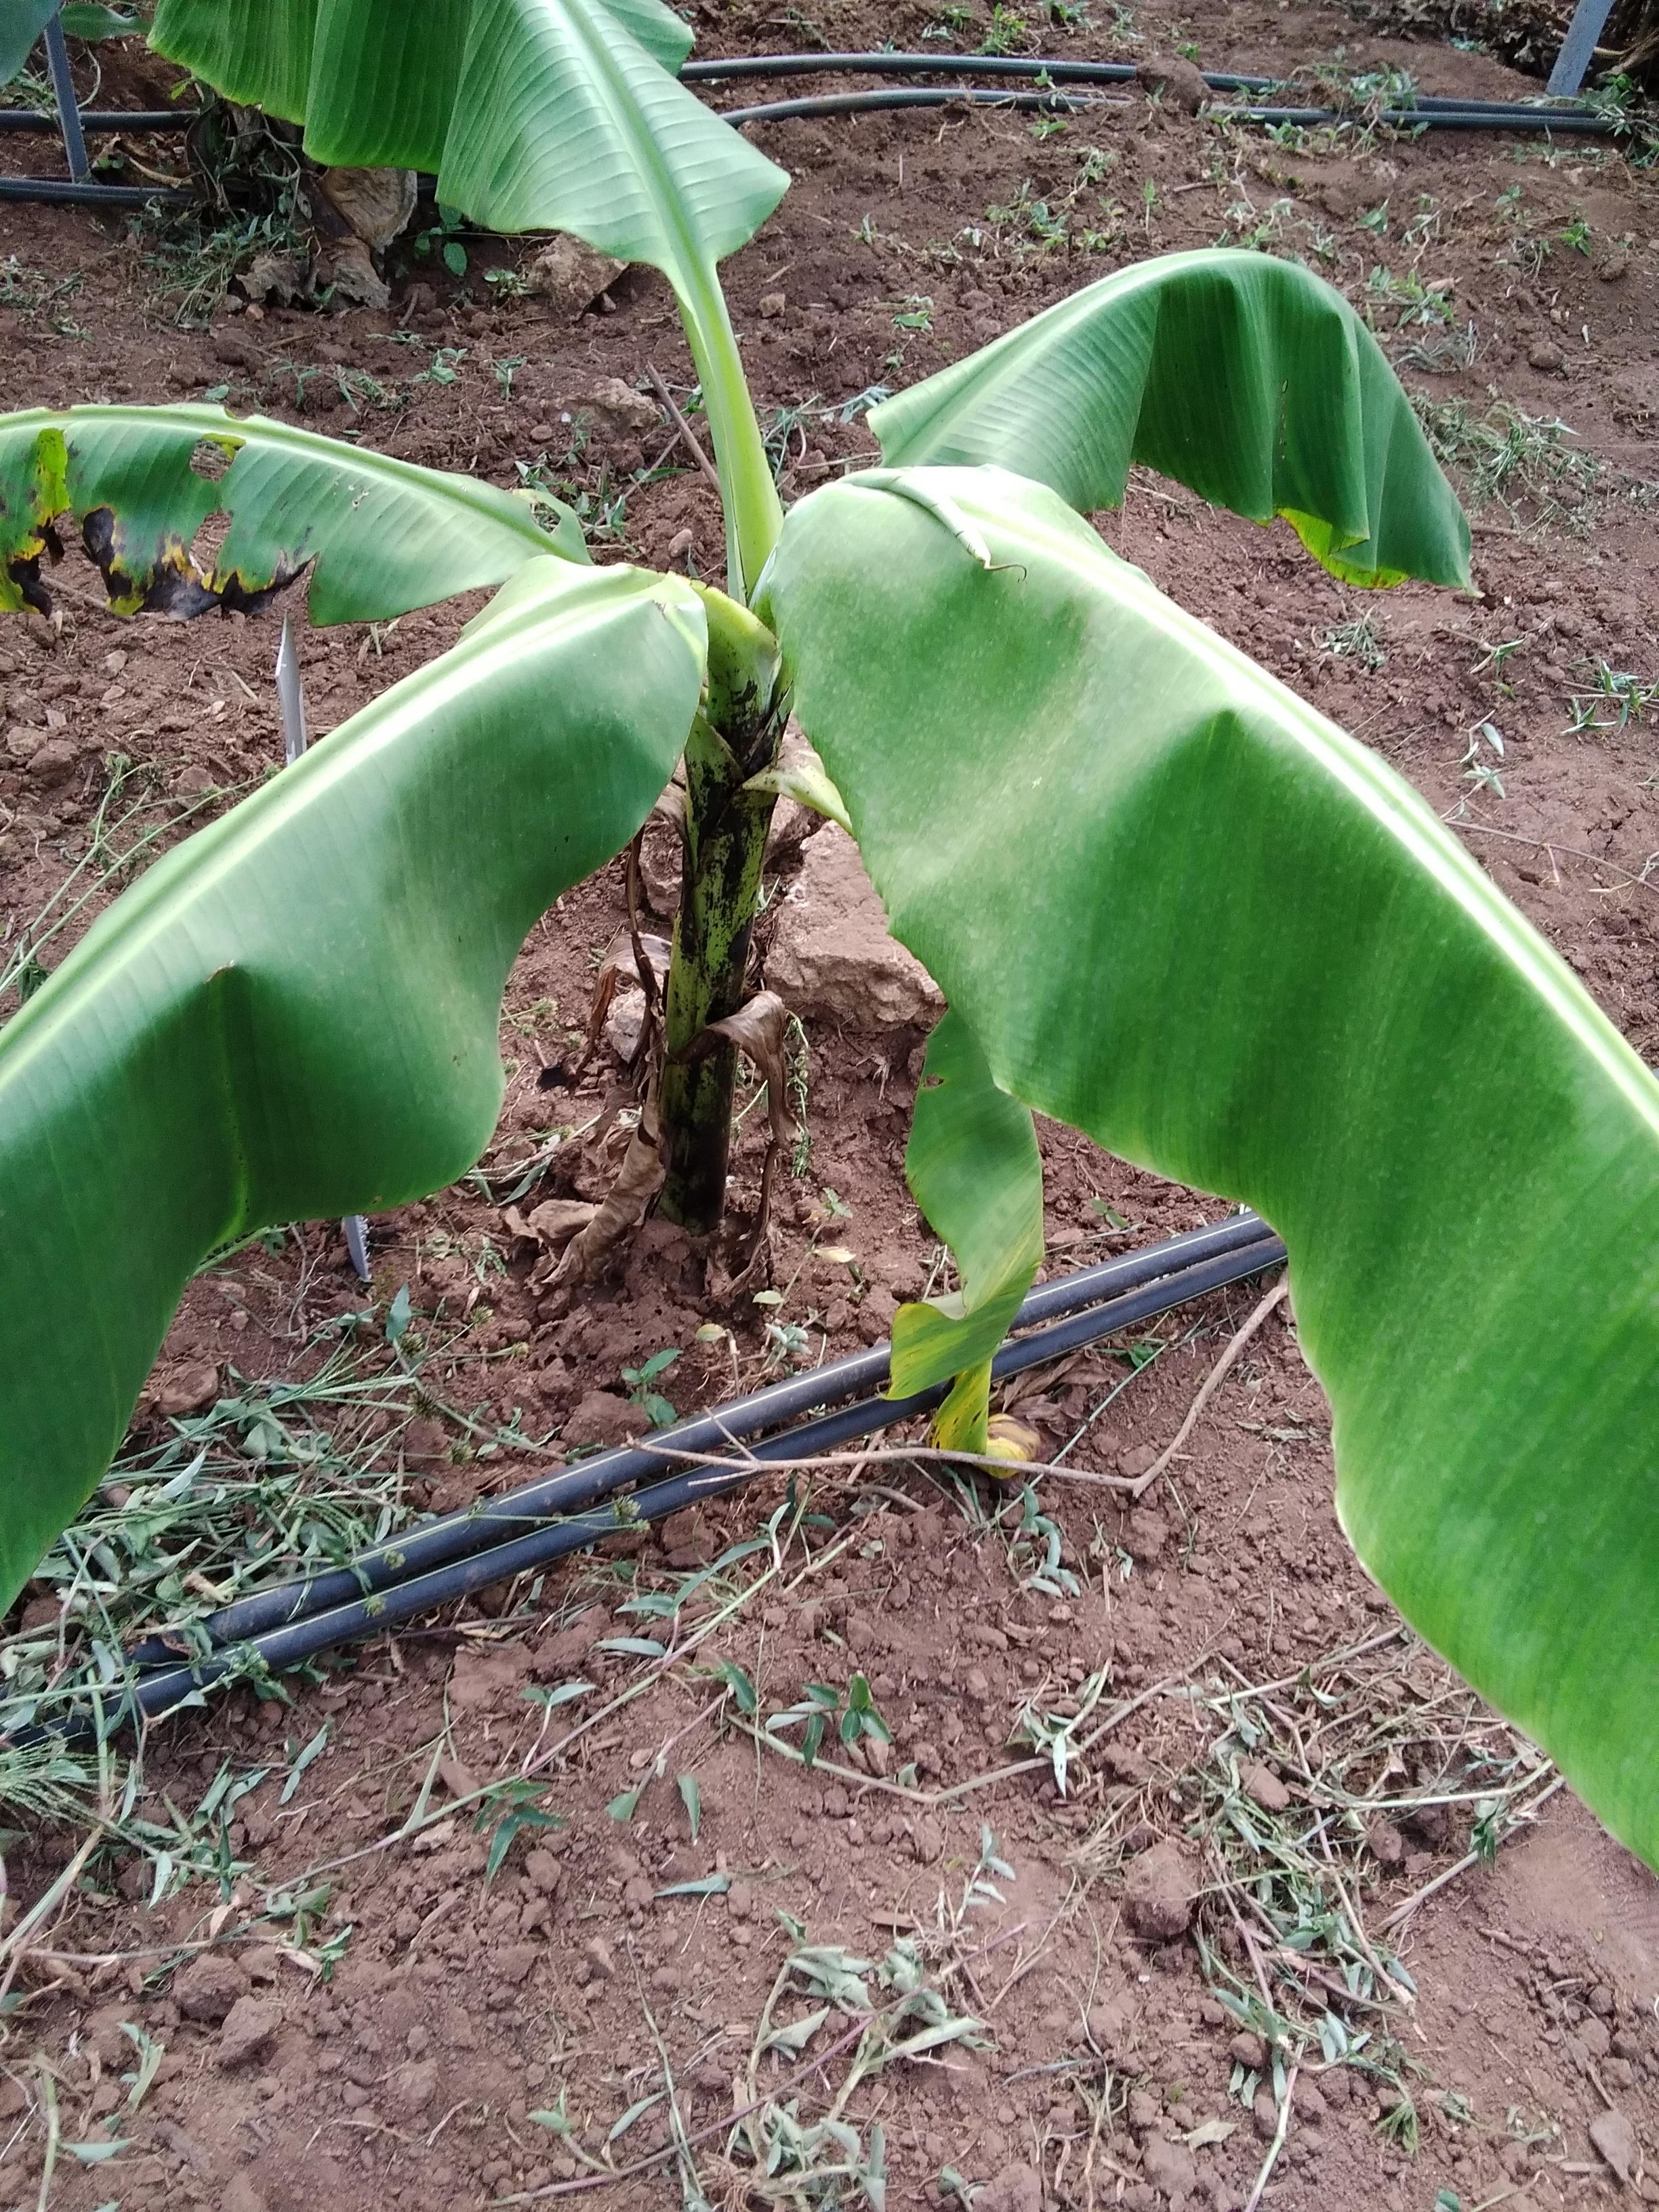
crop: banana
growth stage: vegetative
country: Uganda
